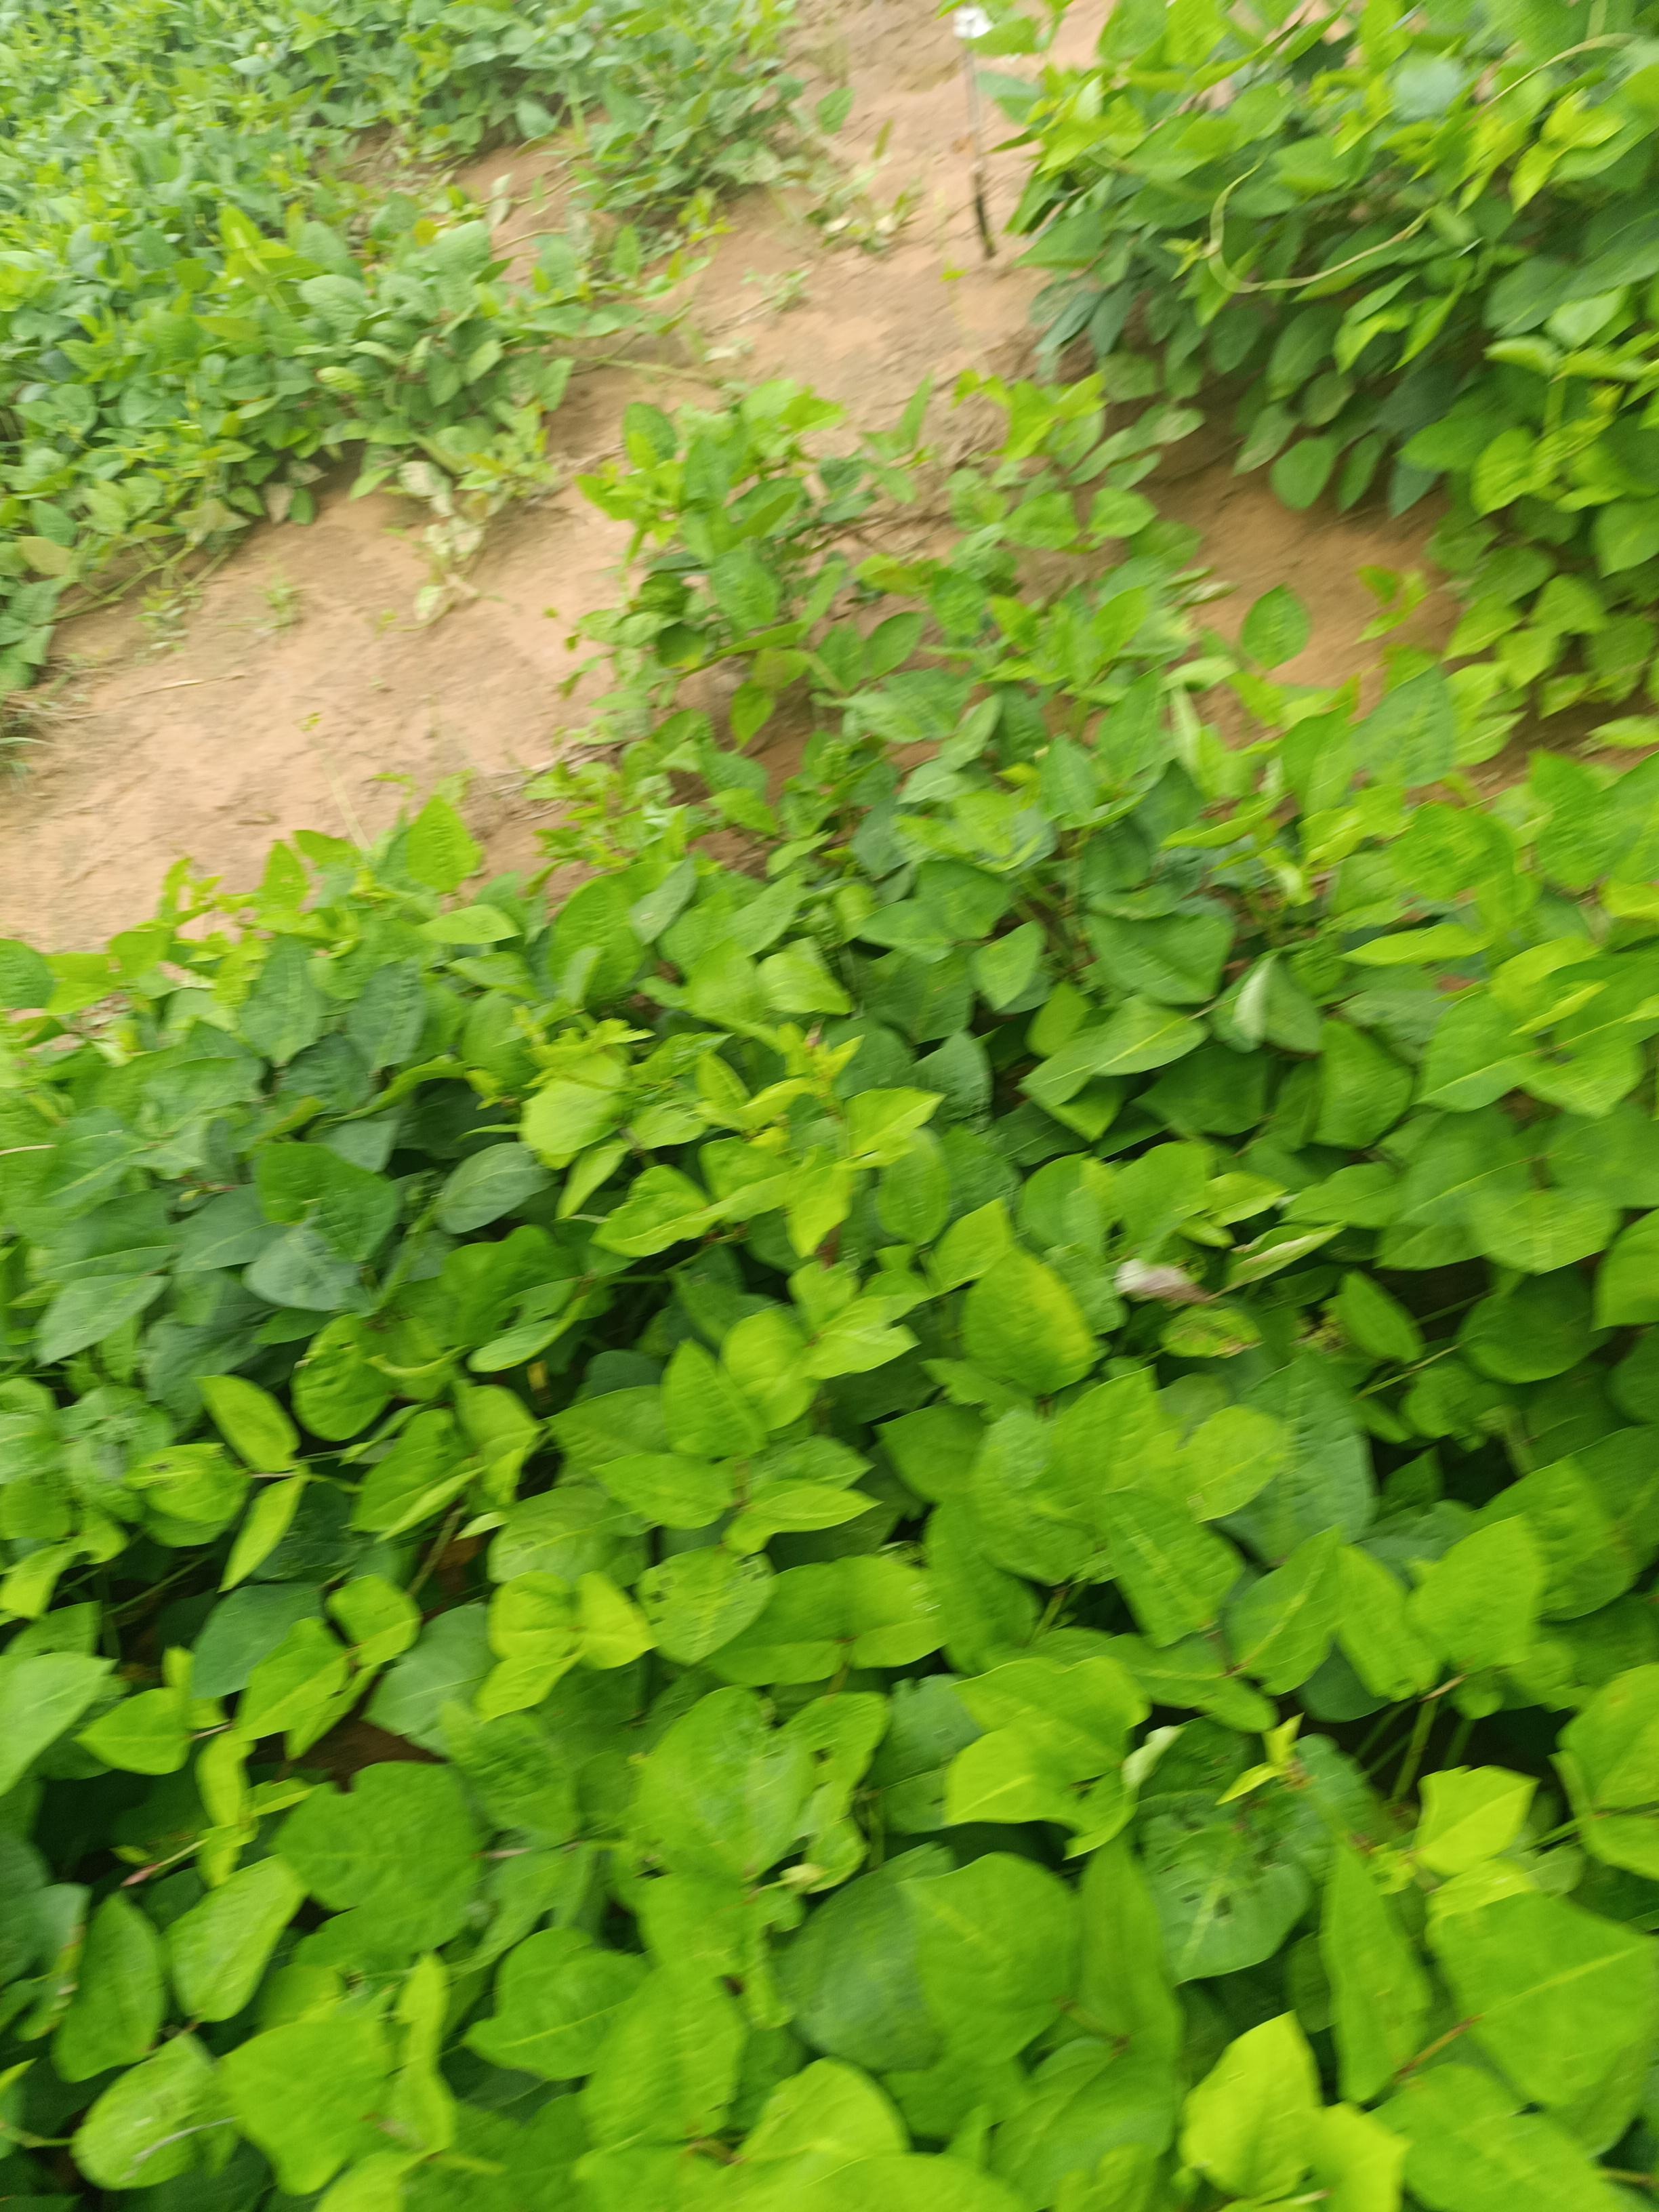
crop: cowpea
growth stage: vegetative
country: Nigeria
